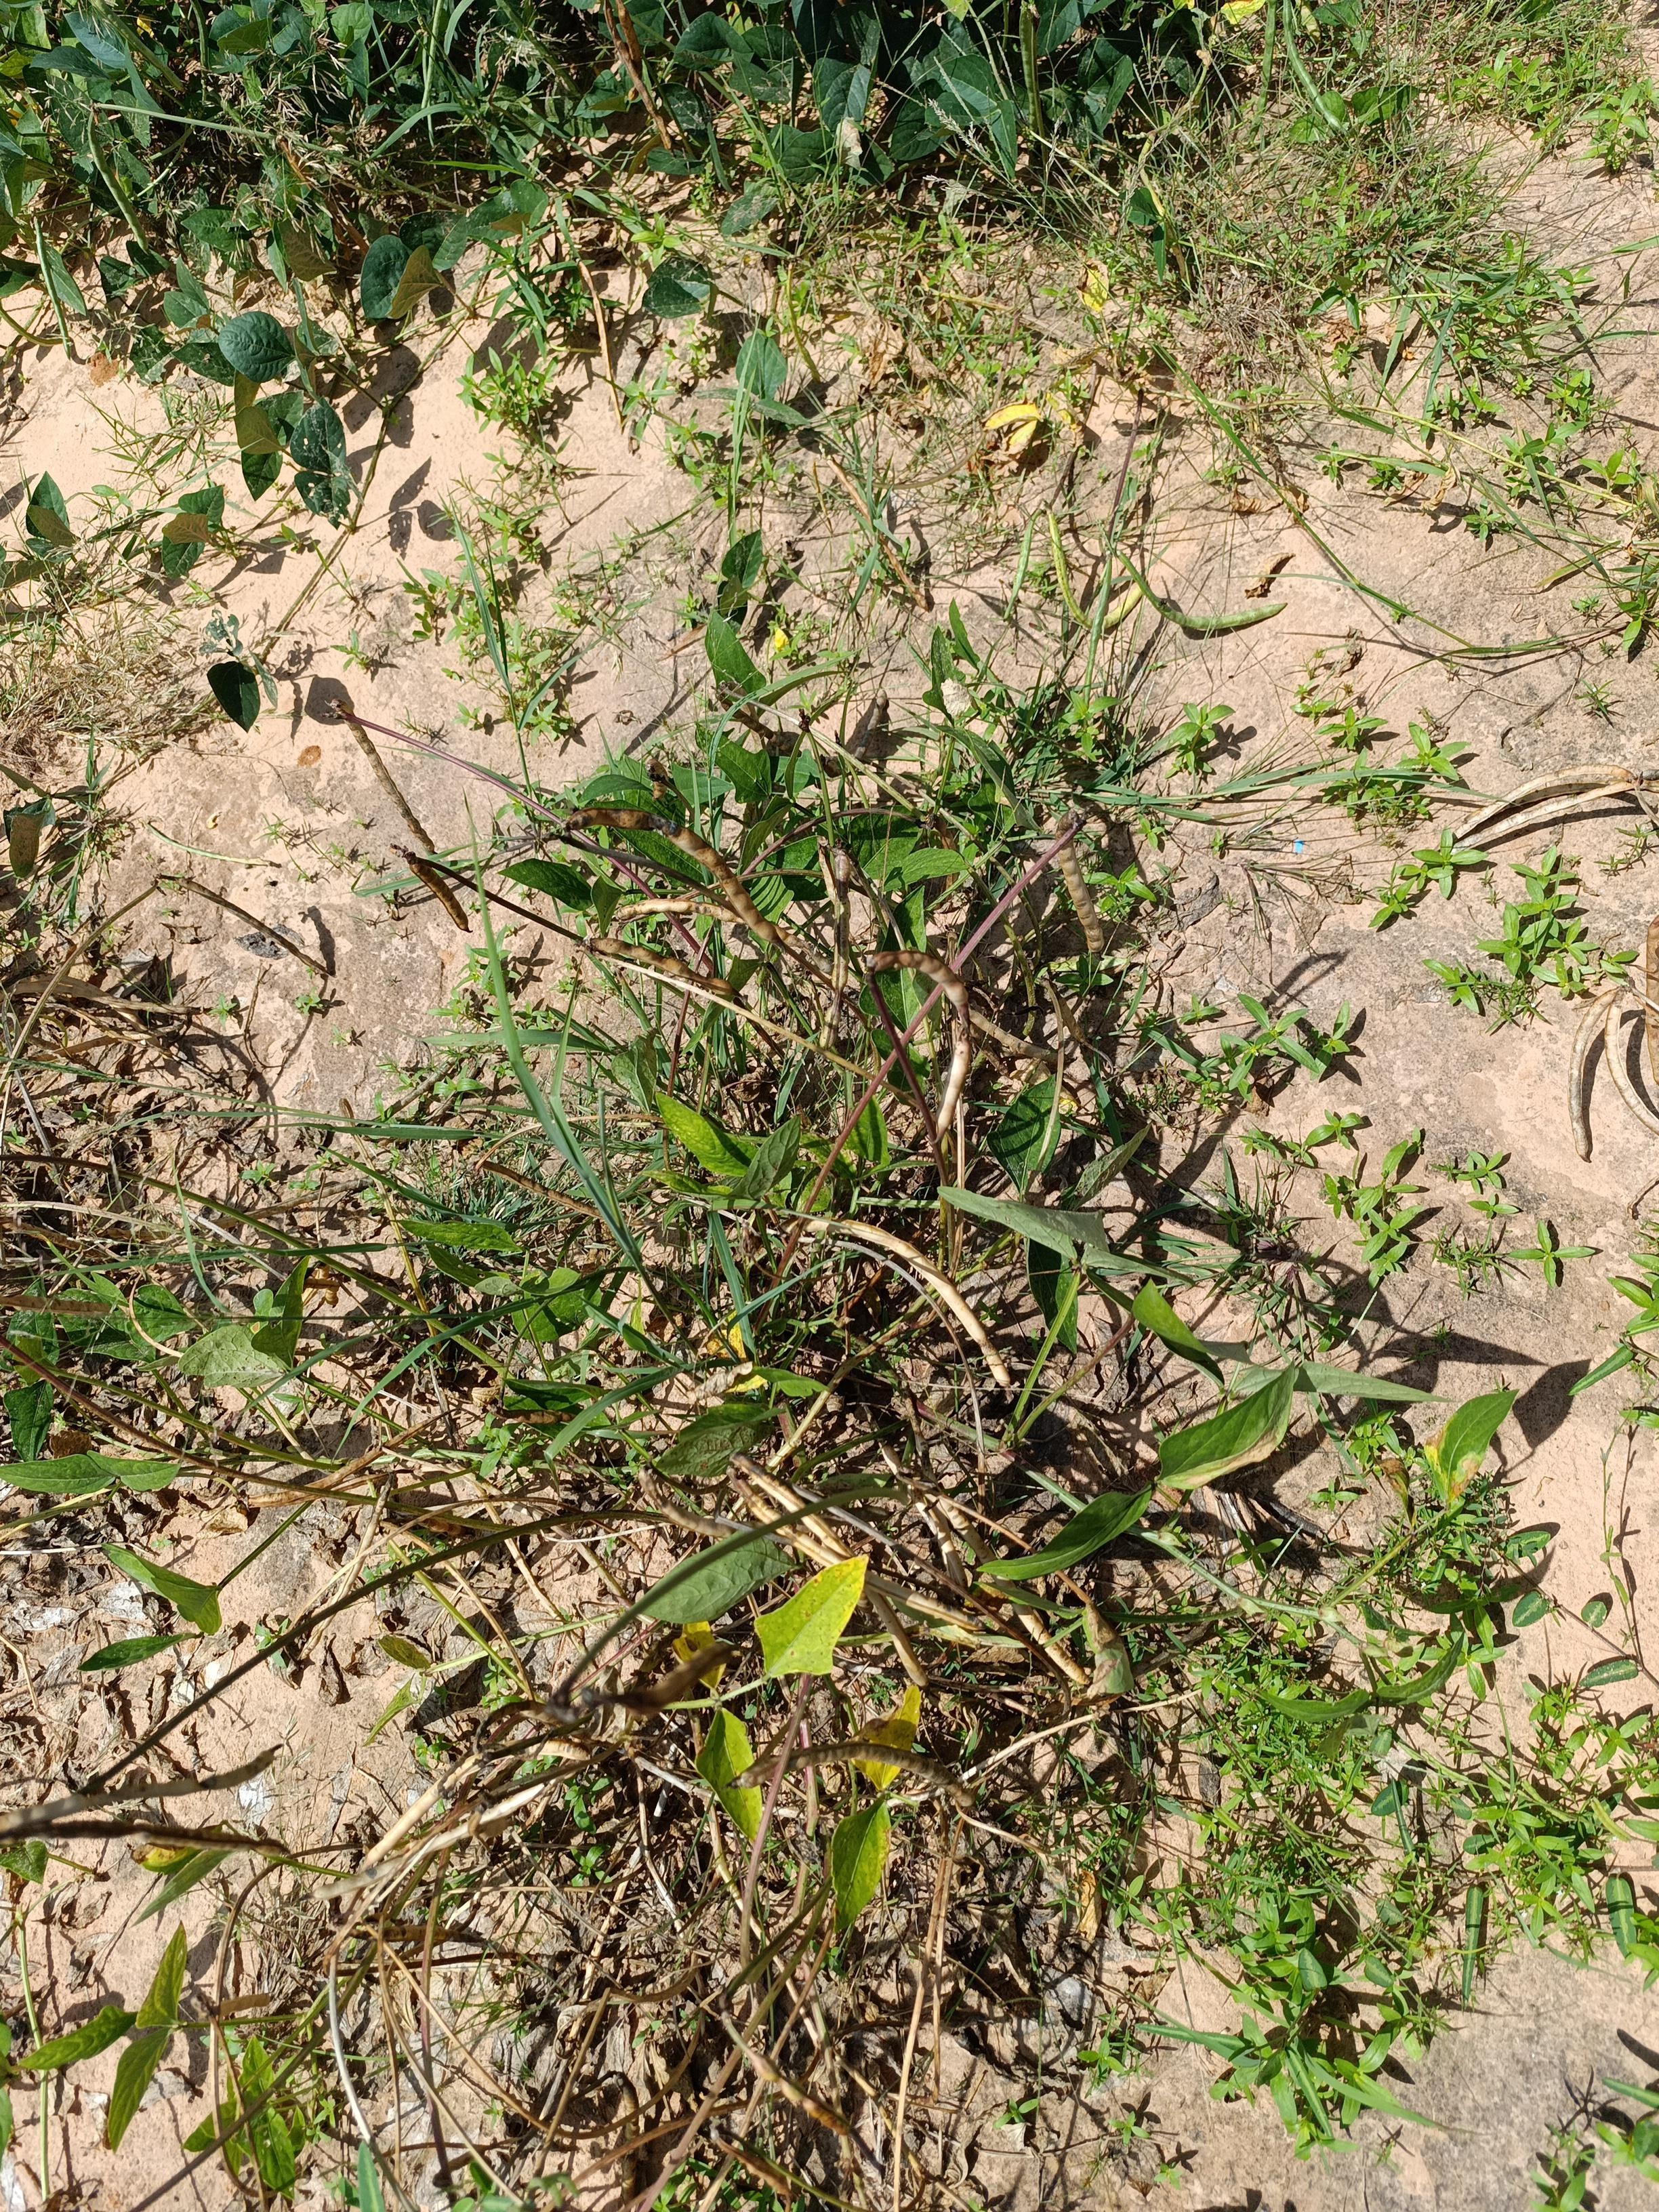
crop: cowpea
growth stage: maturity
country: Nigeria
